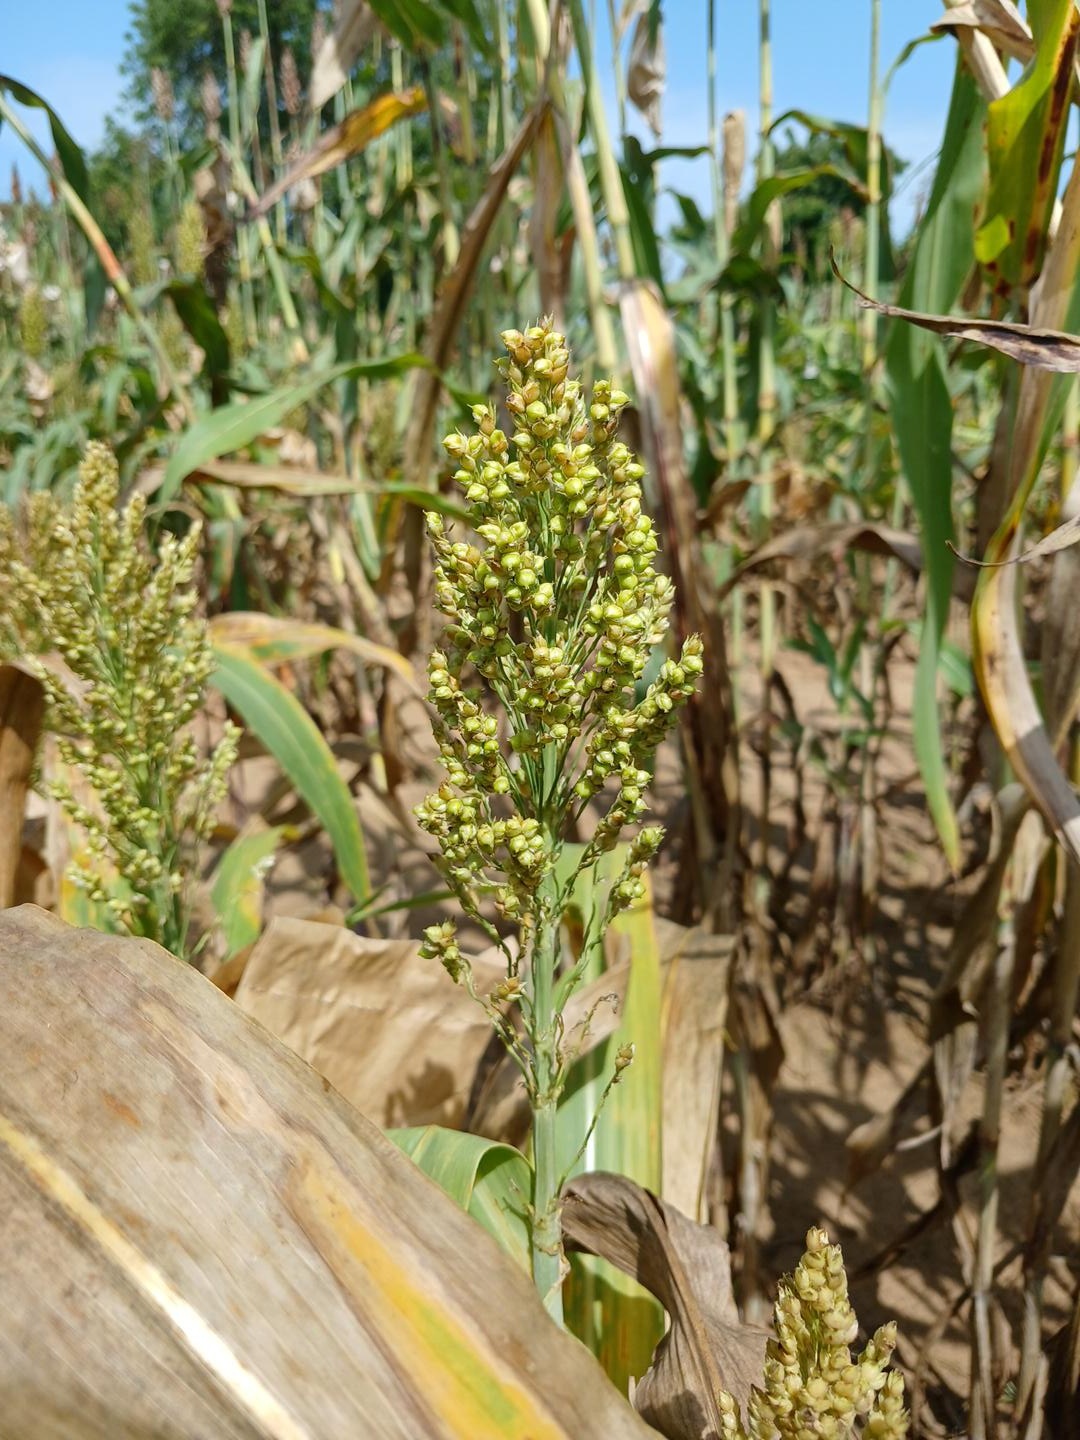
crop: sorghum
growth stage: filling grain
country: Senegal
